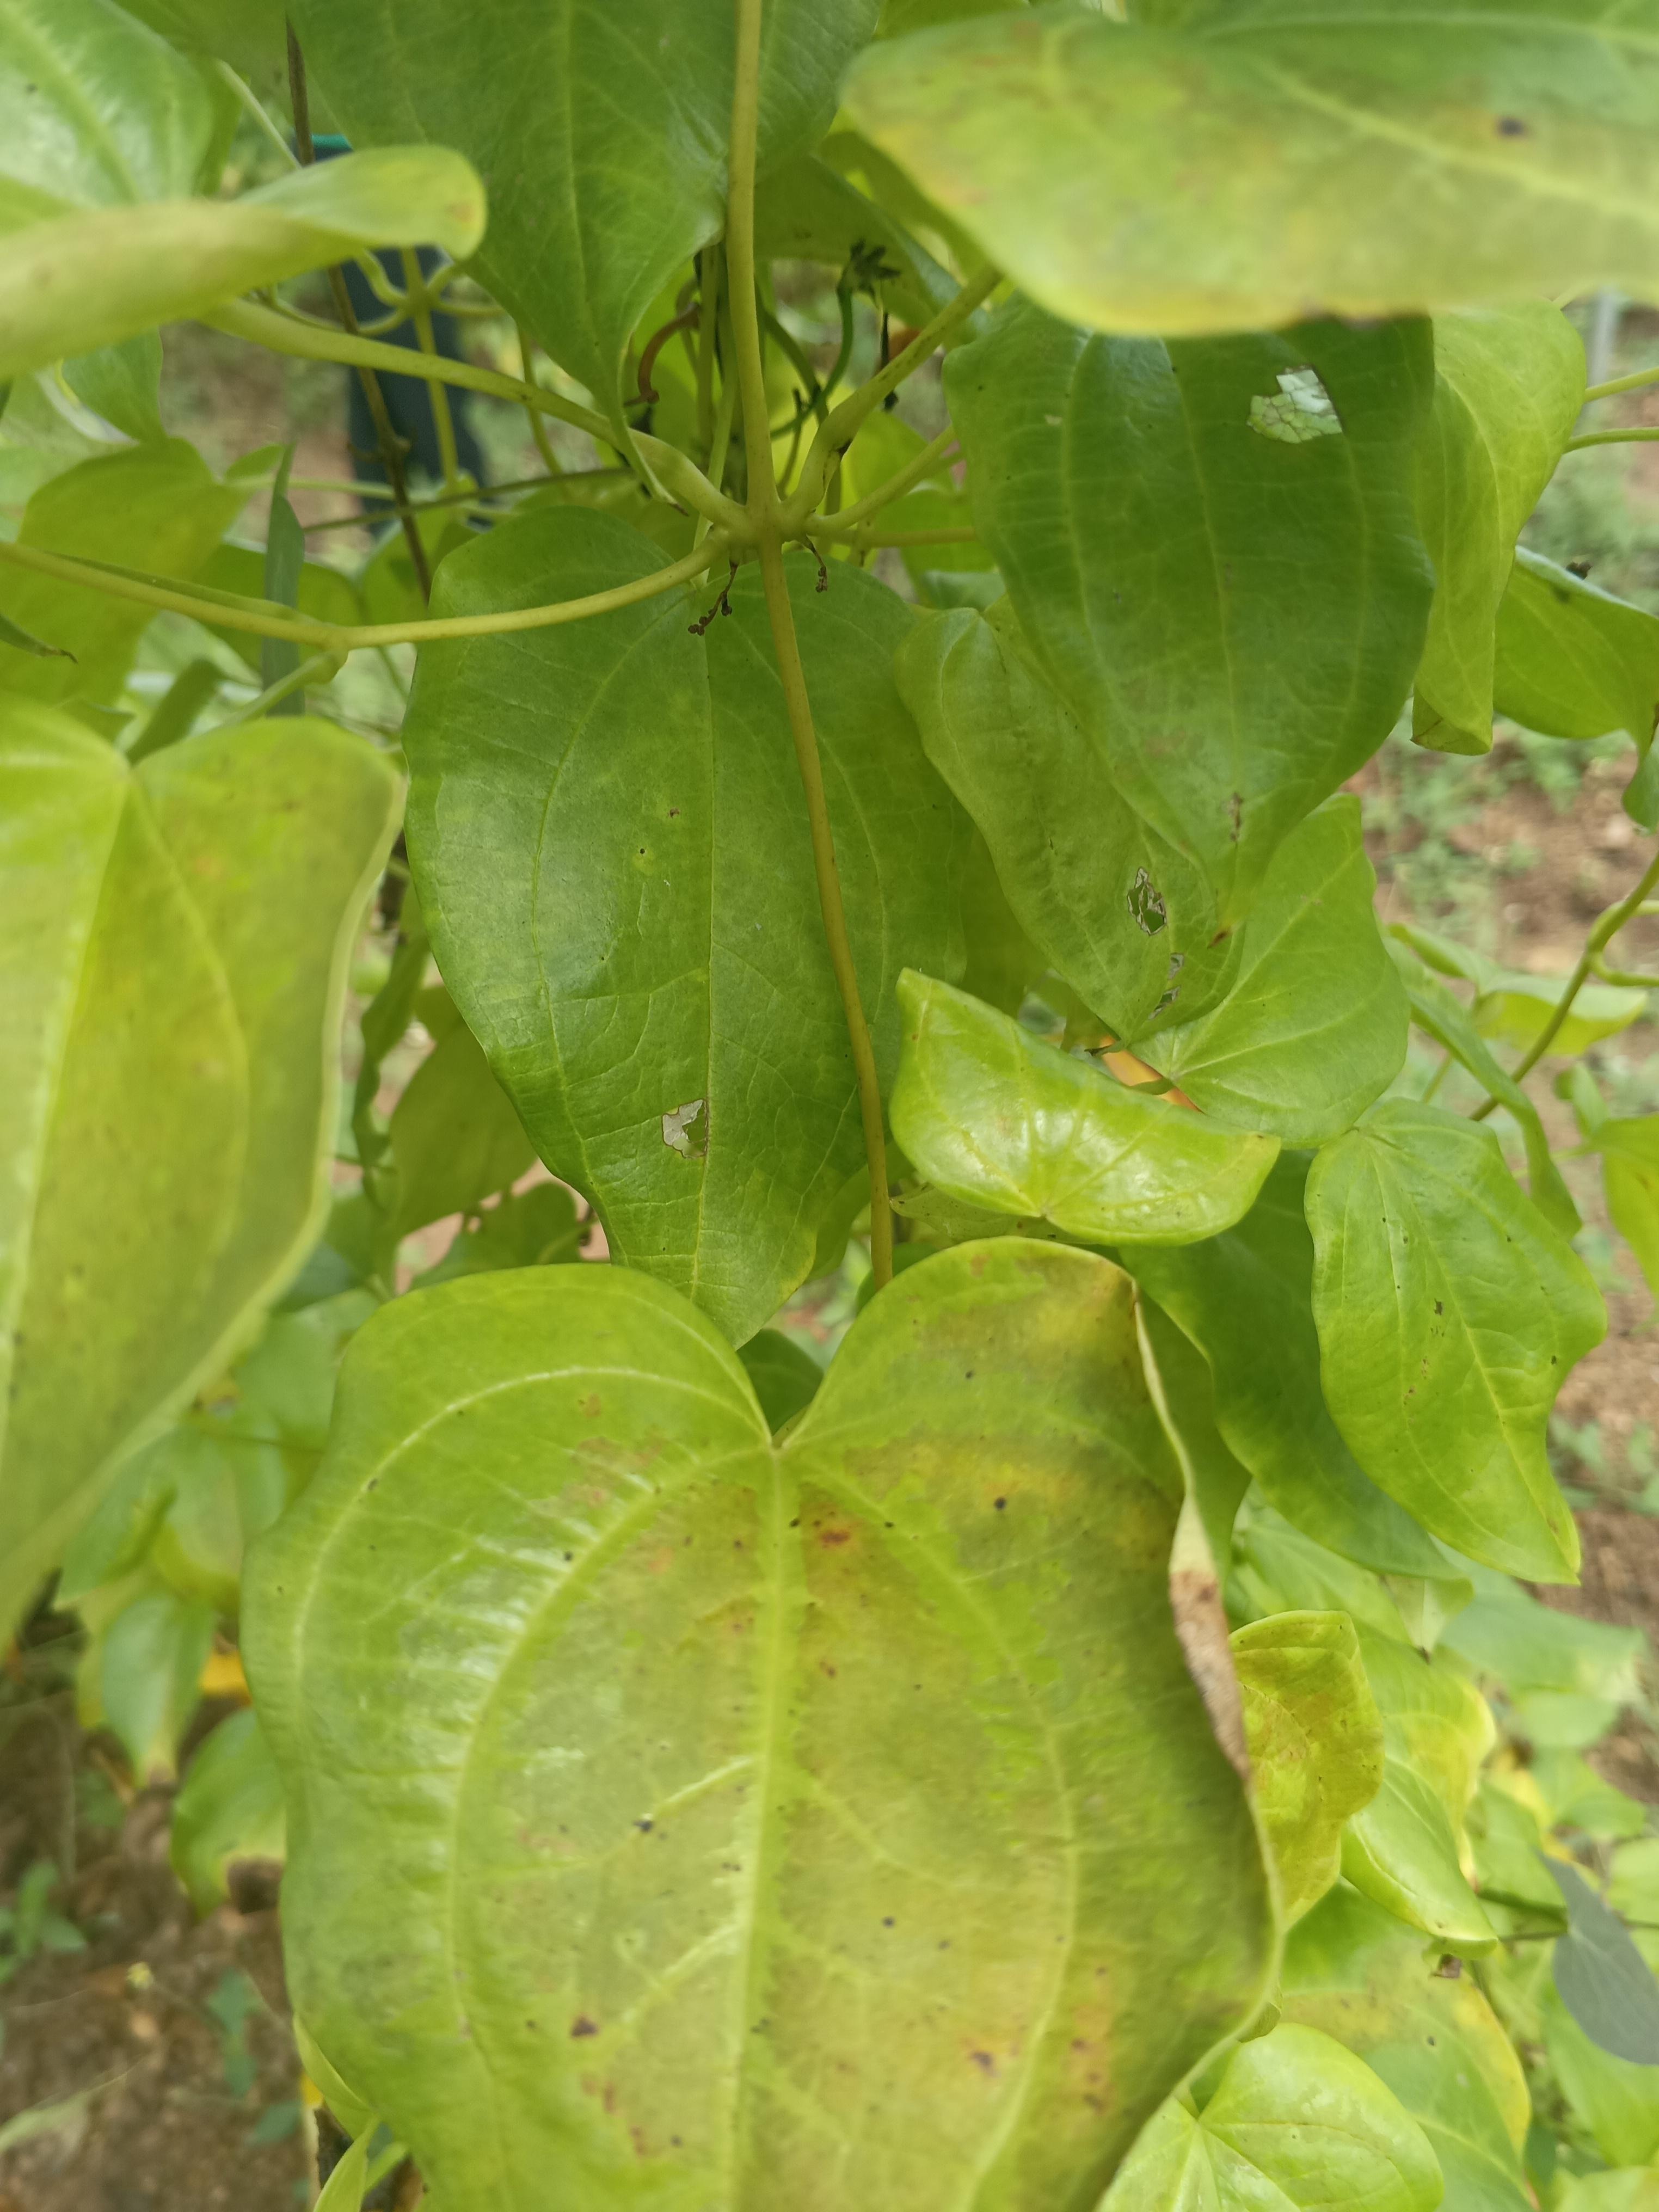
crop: yam
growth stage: maturity
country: Nigeria
